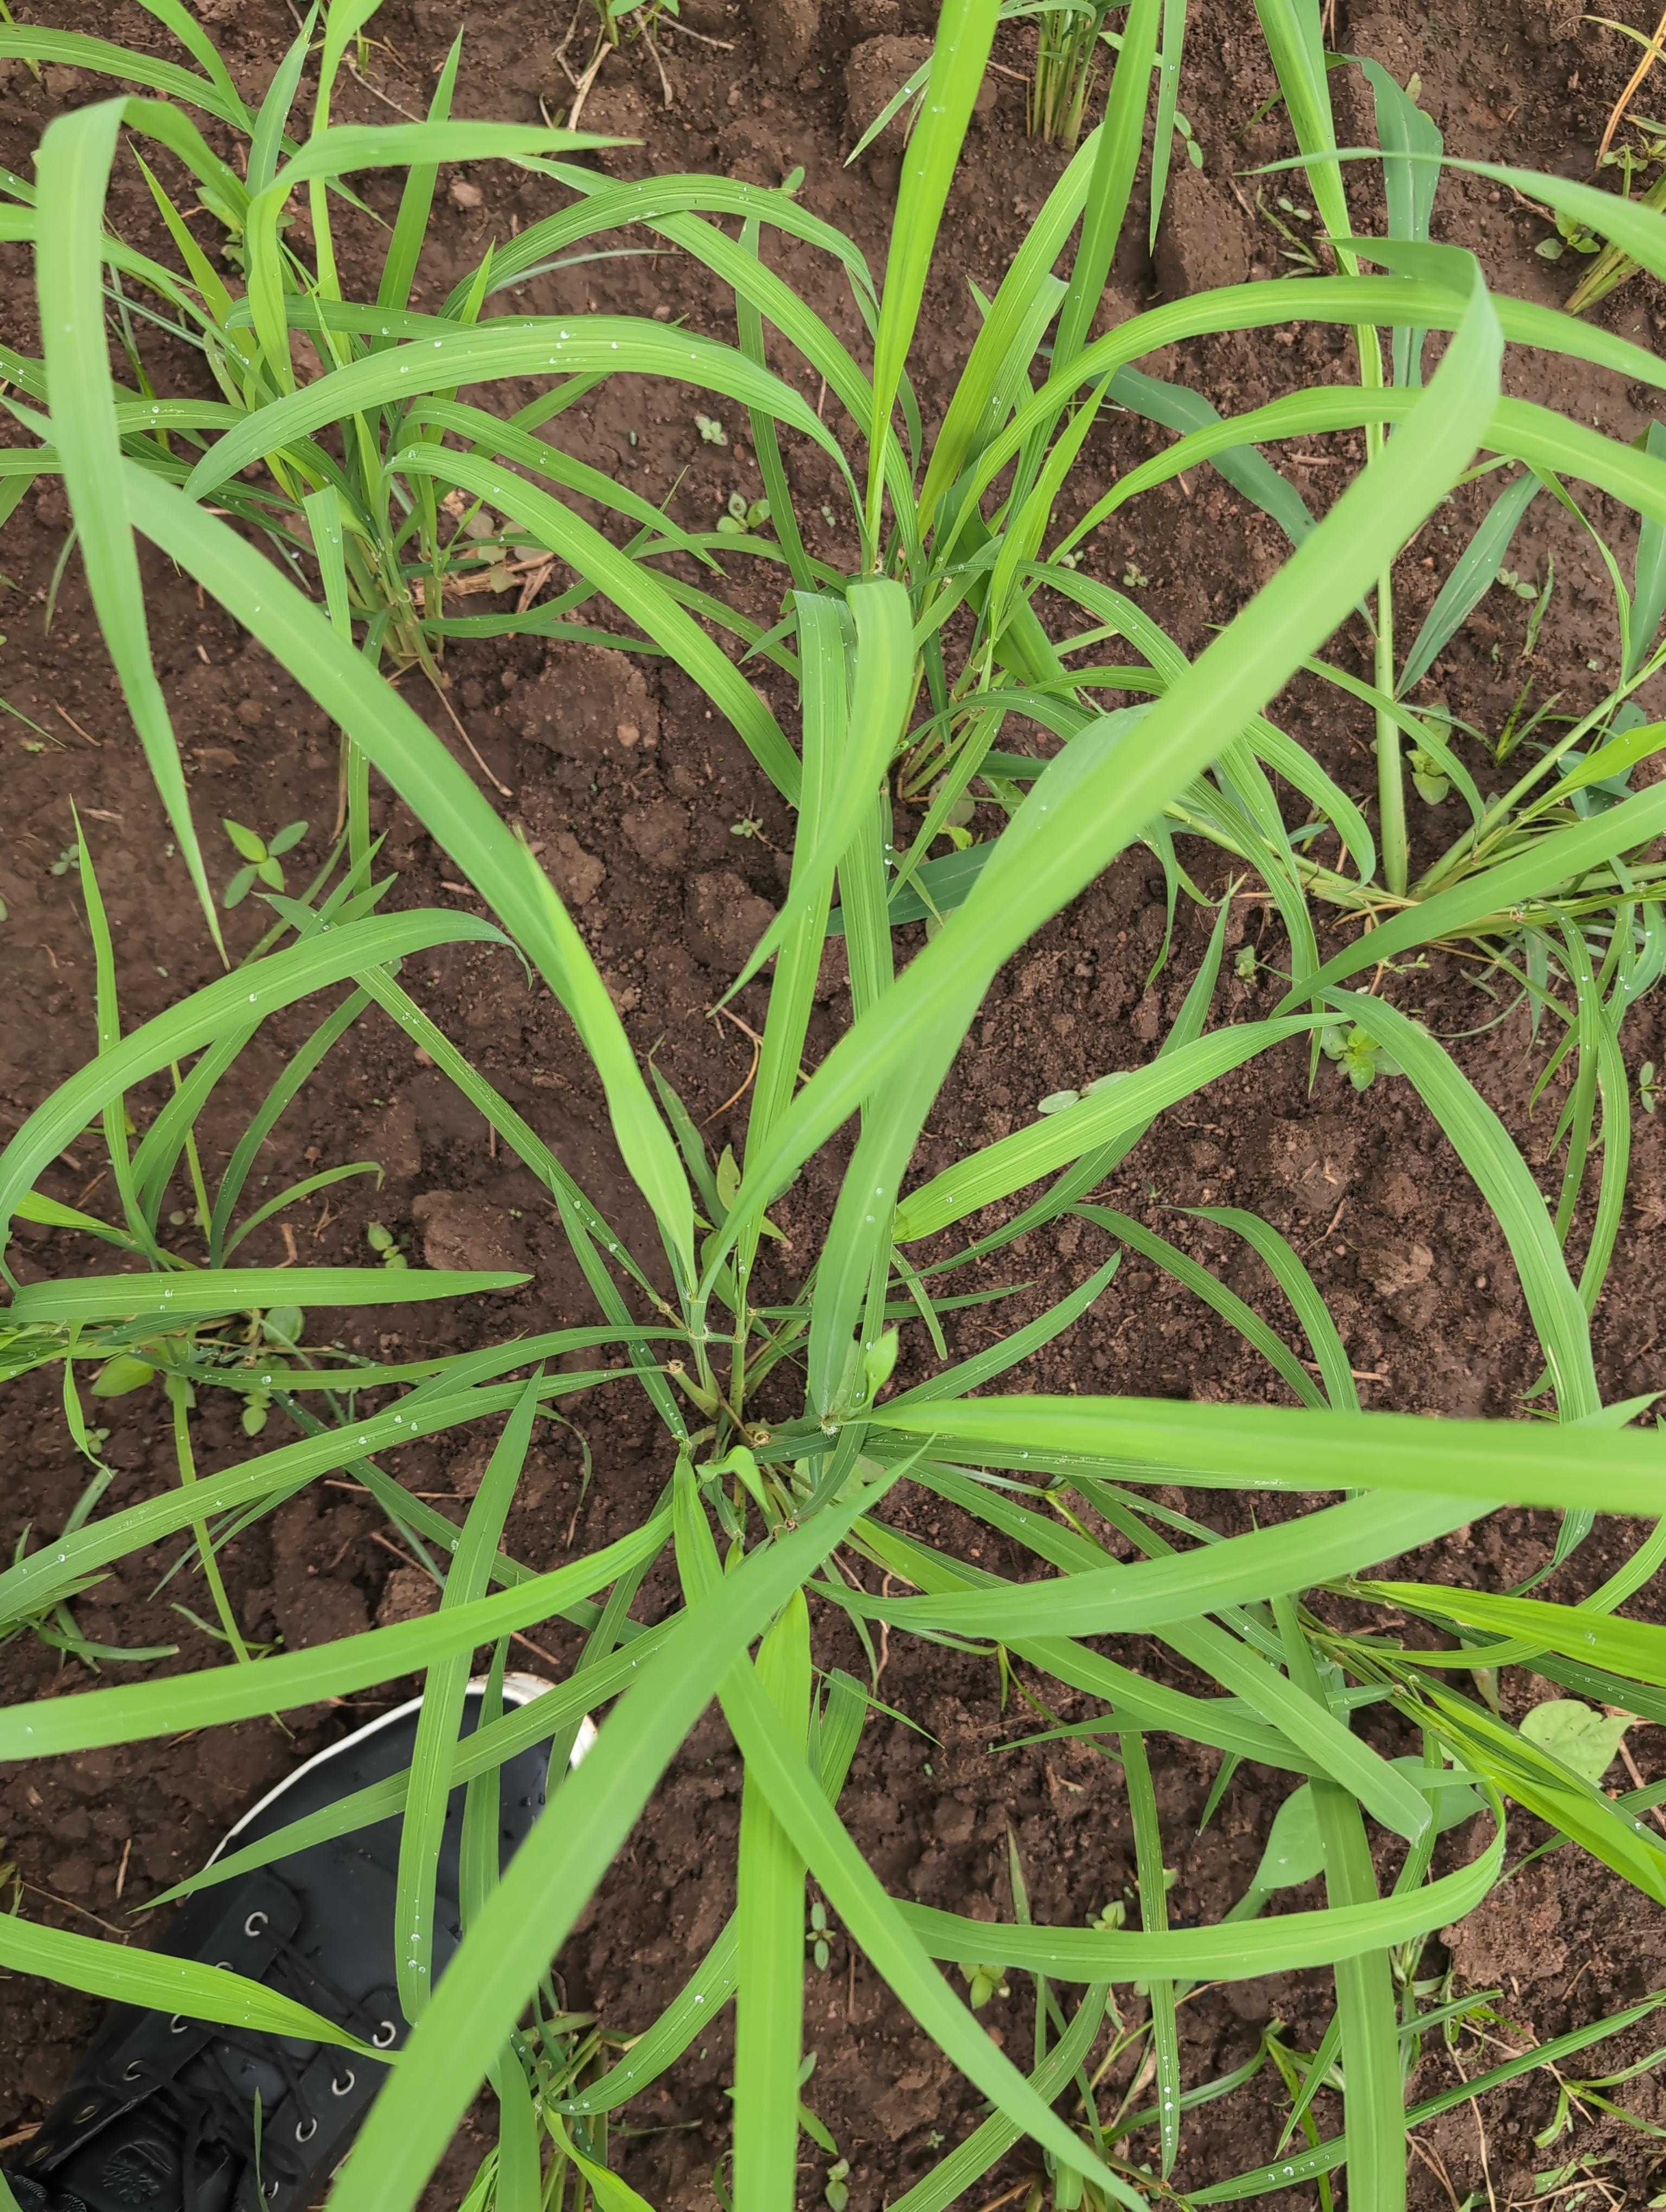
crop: rice
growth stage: tillering
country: Côte d'Ivoire
